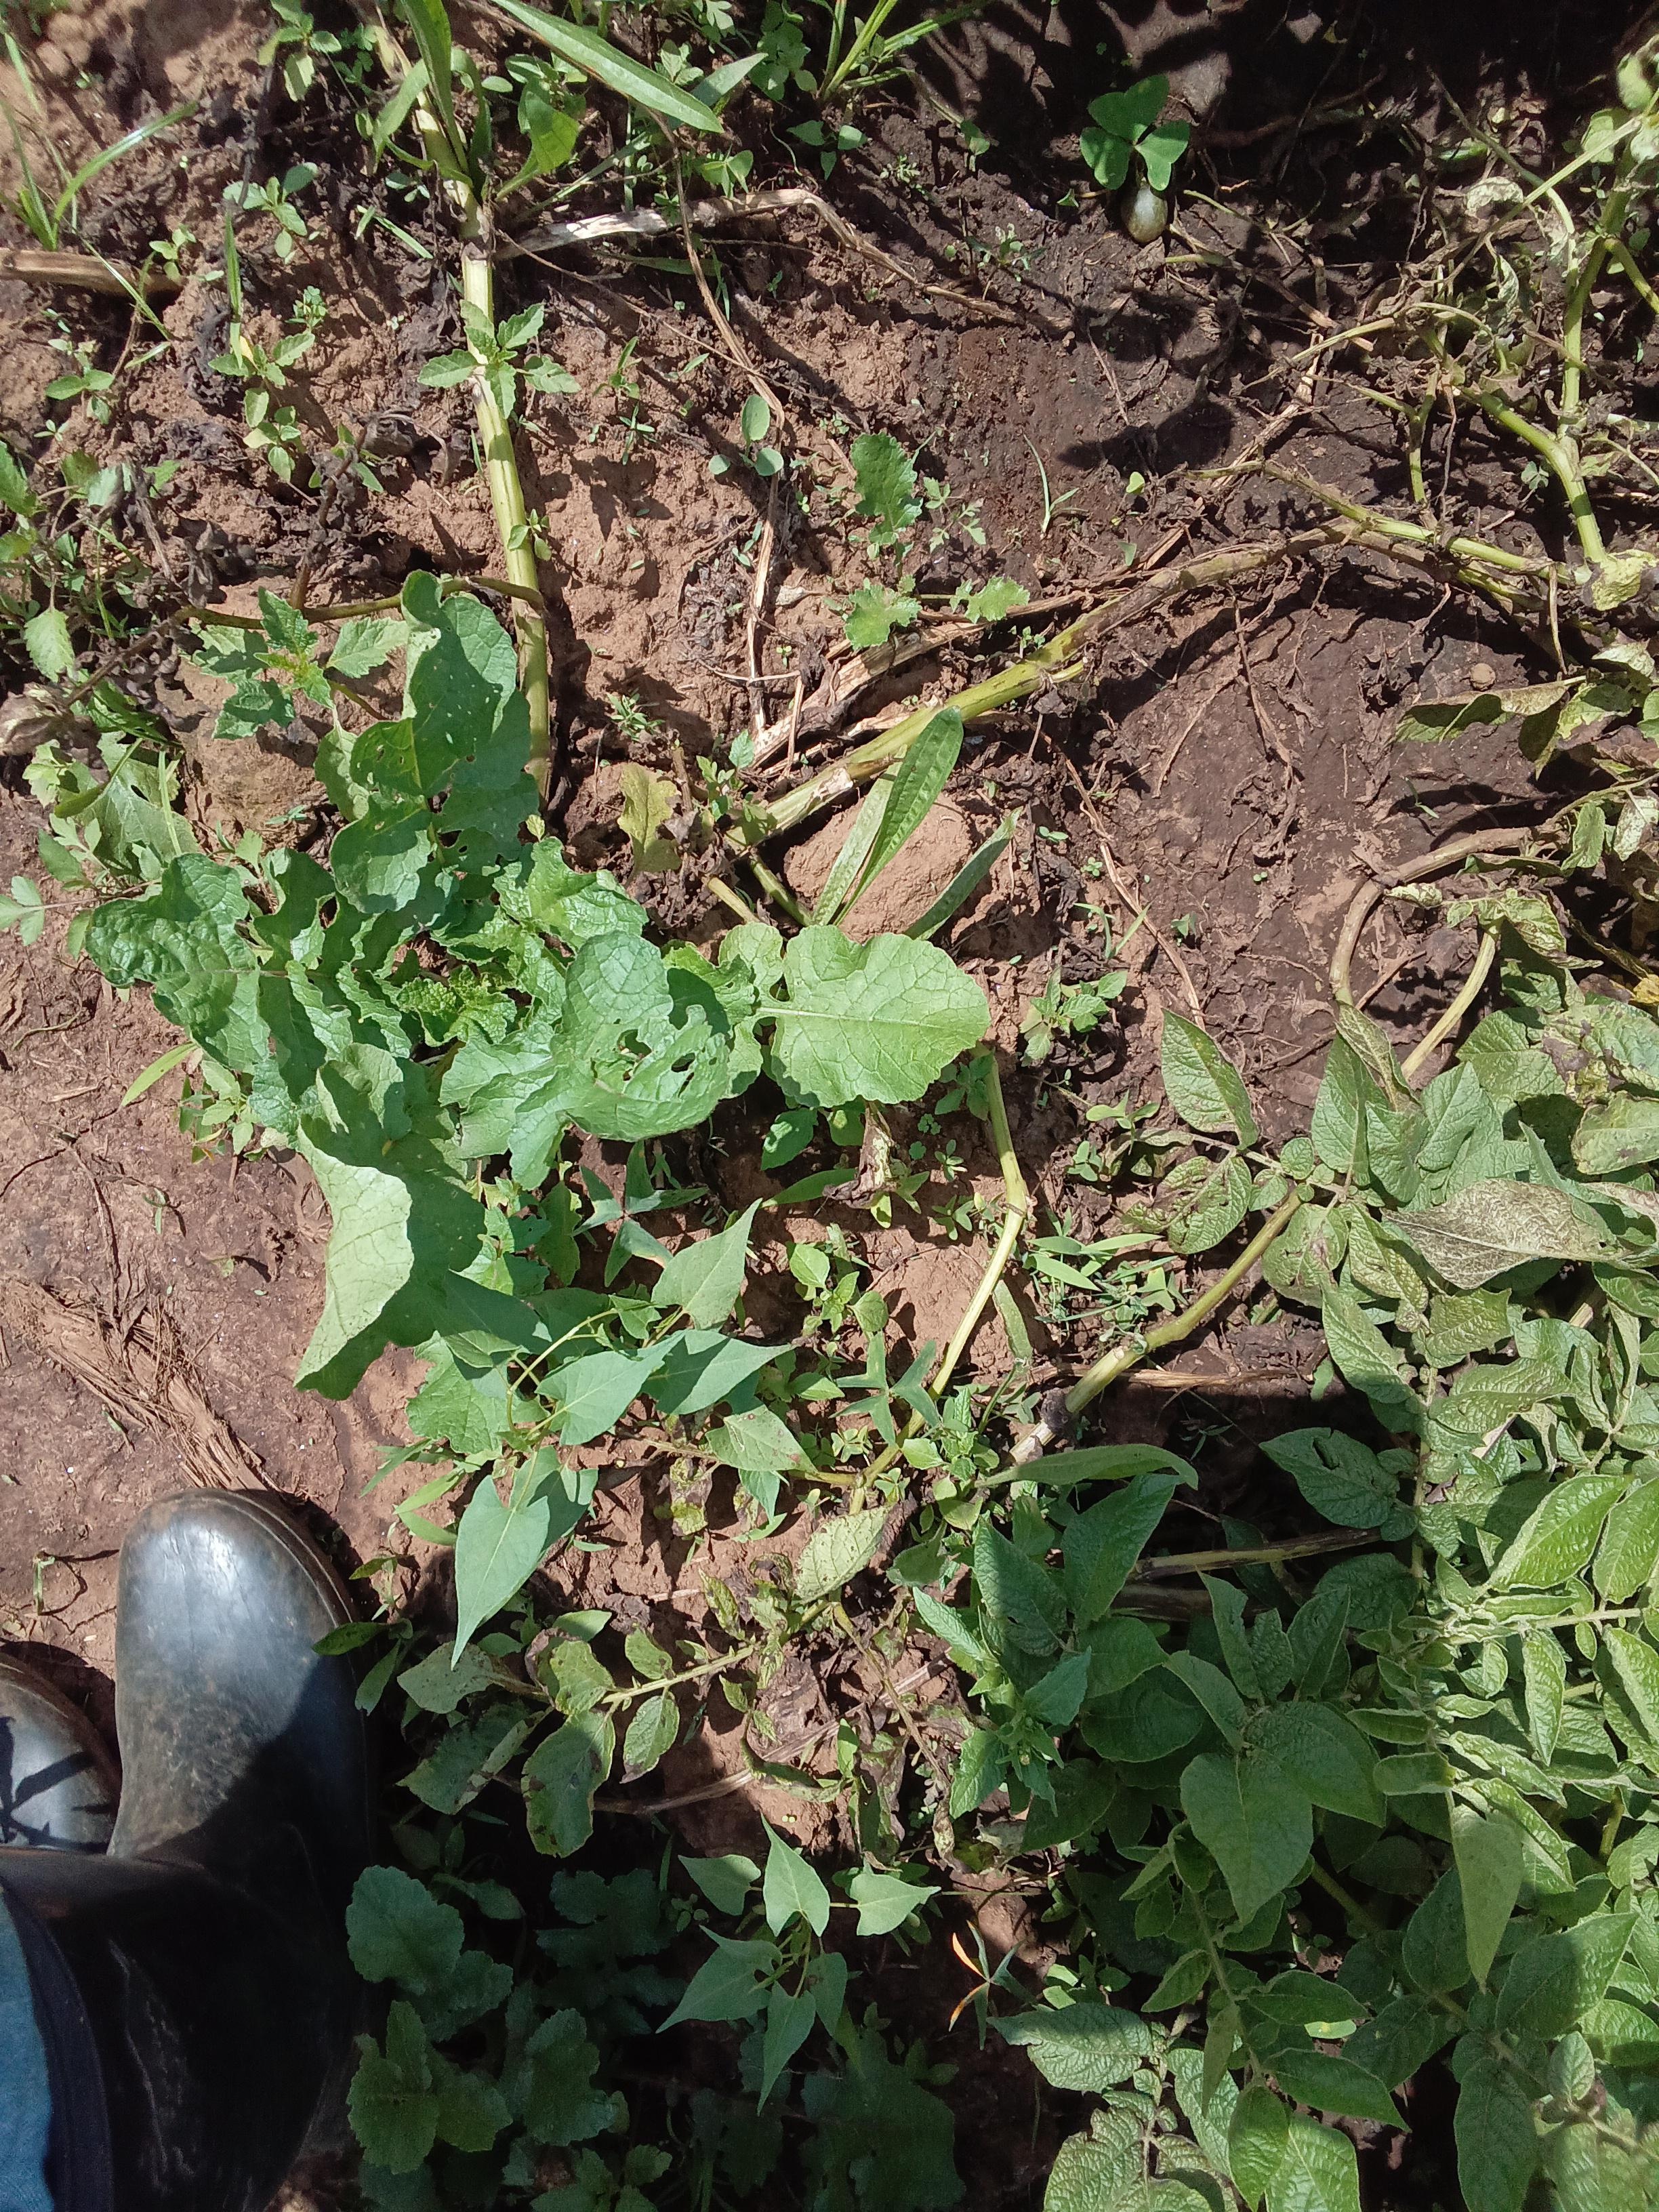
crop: potato
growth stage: maturity
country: Kenya
